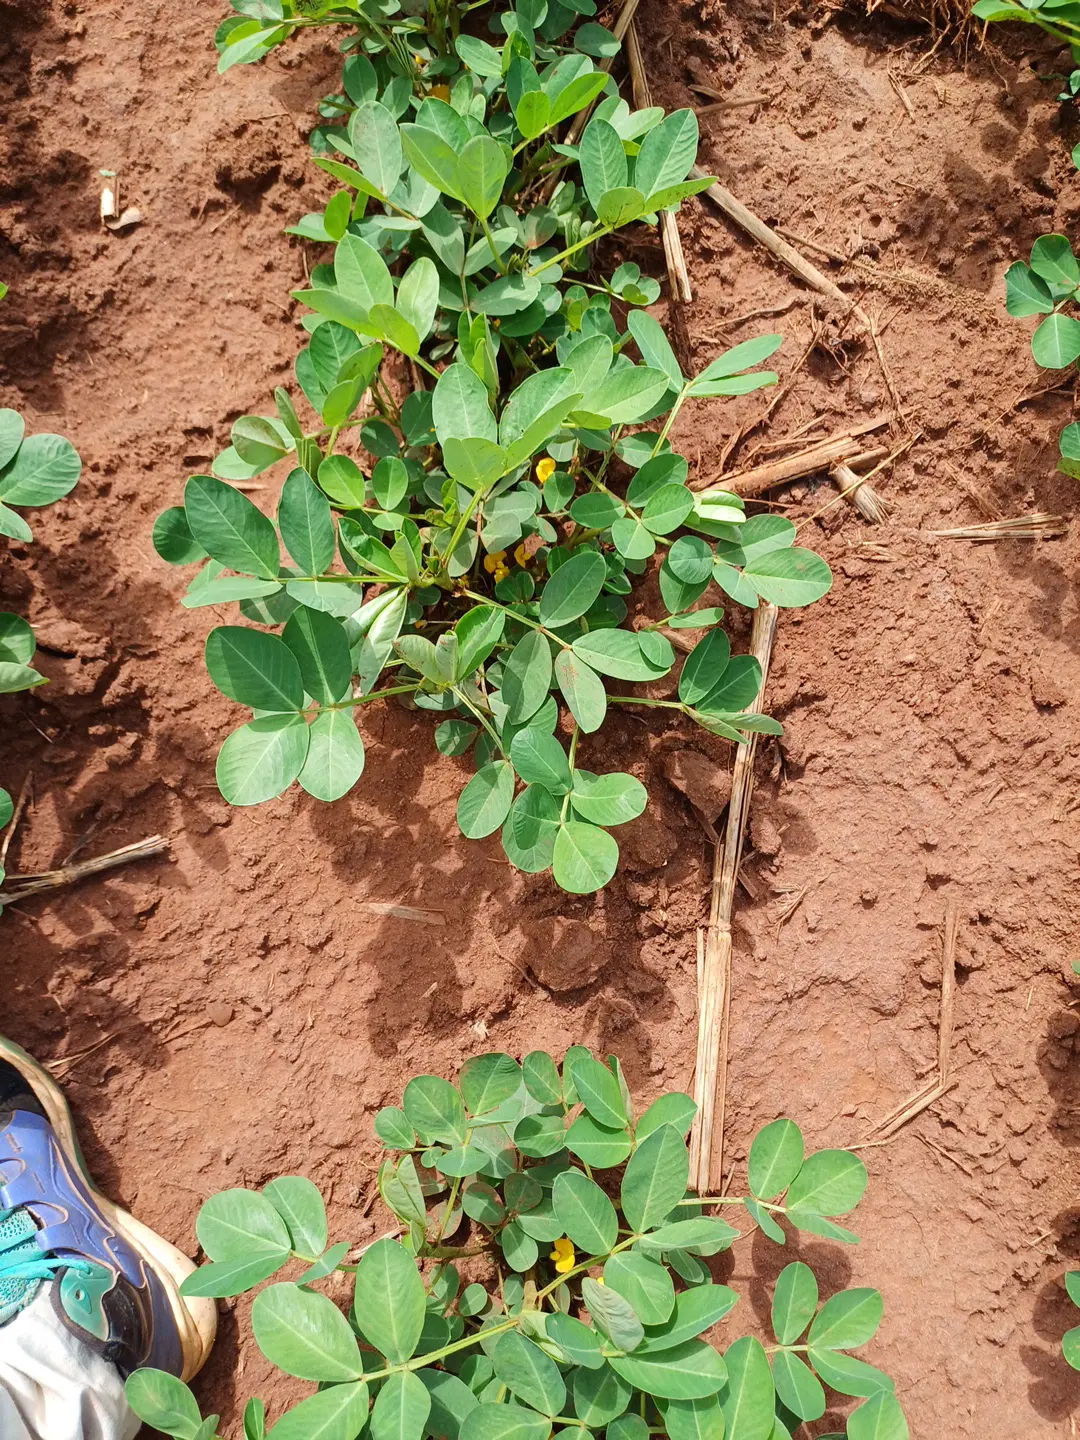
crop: groundnut
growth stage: flowering
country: Kenya
